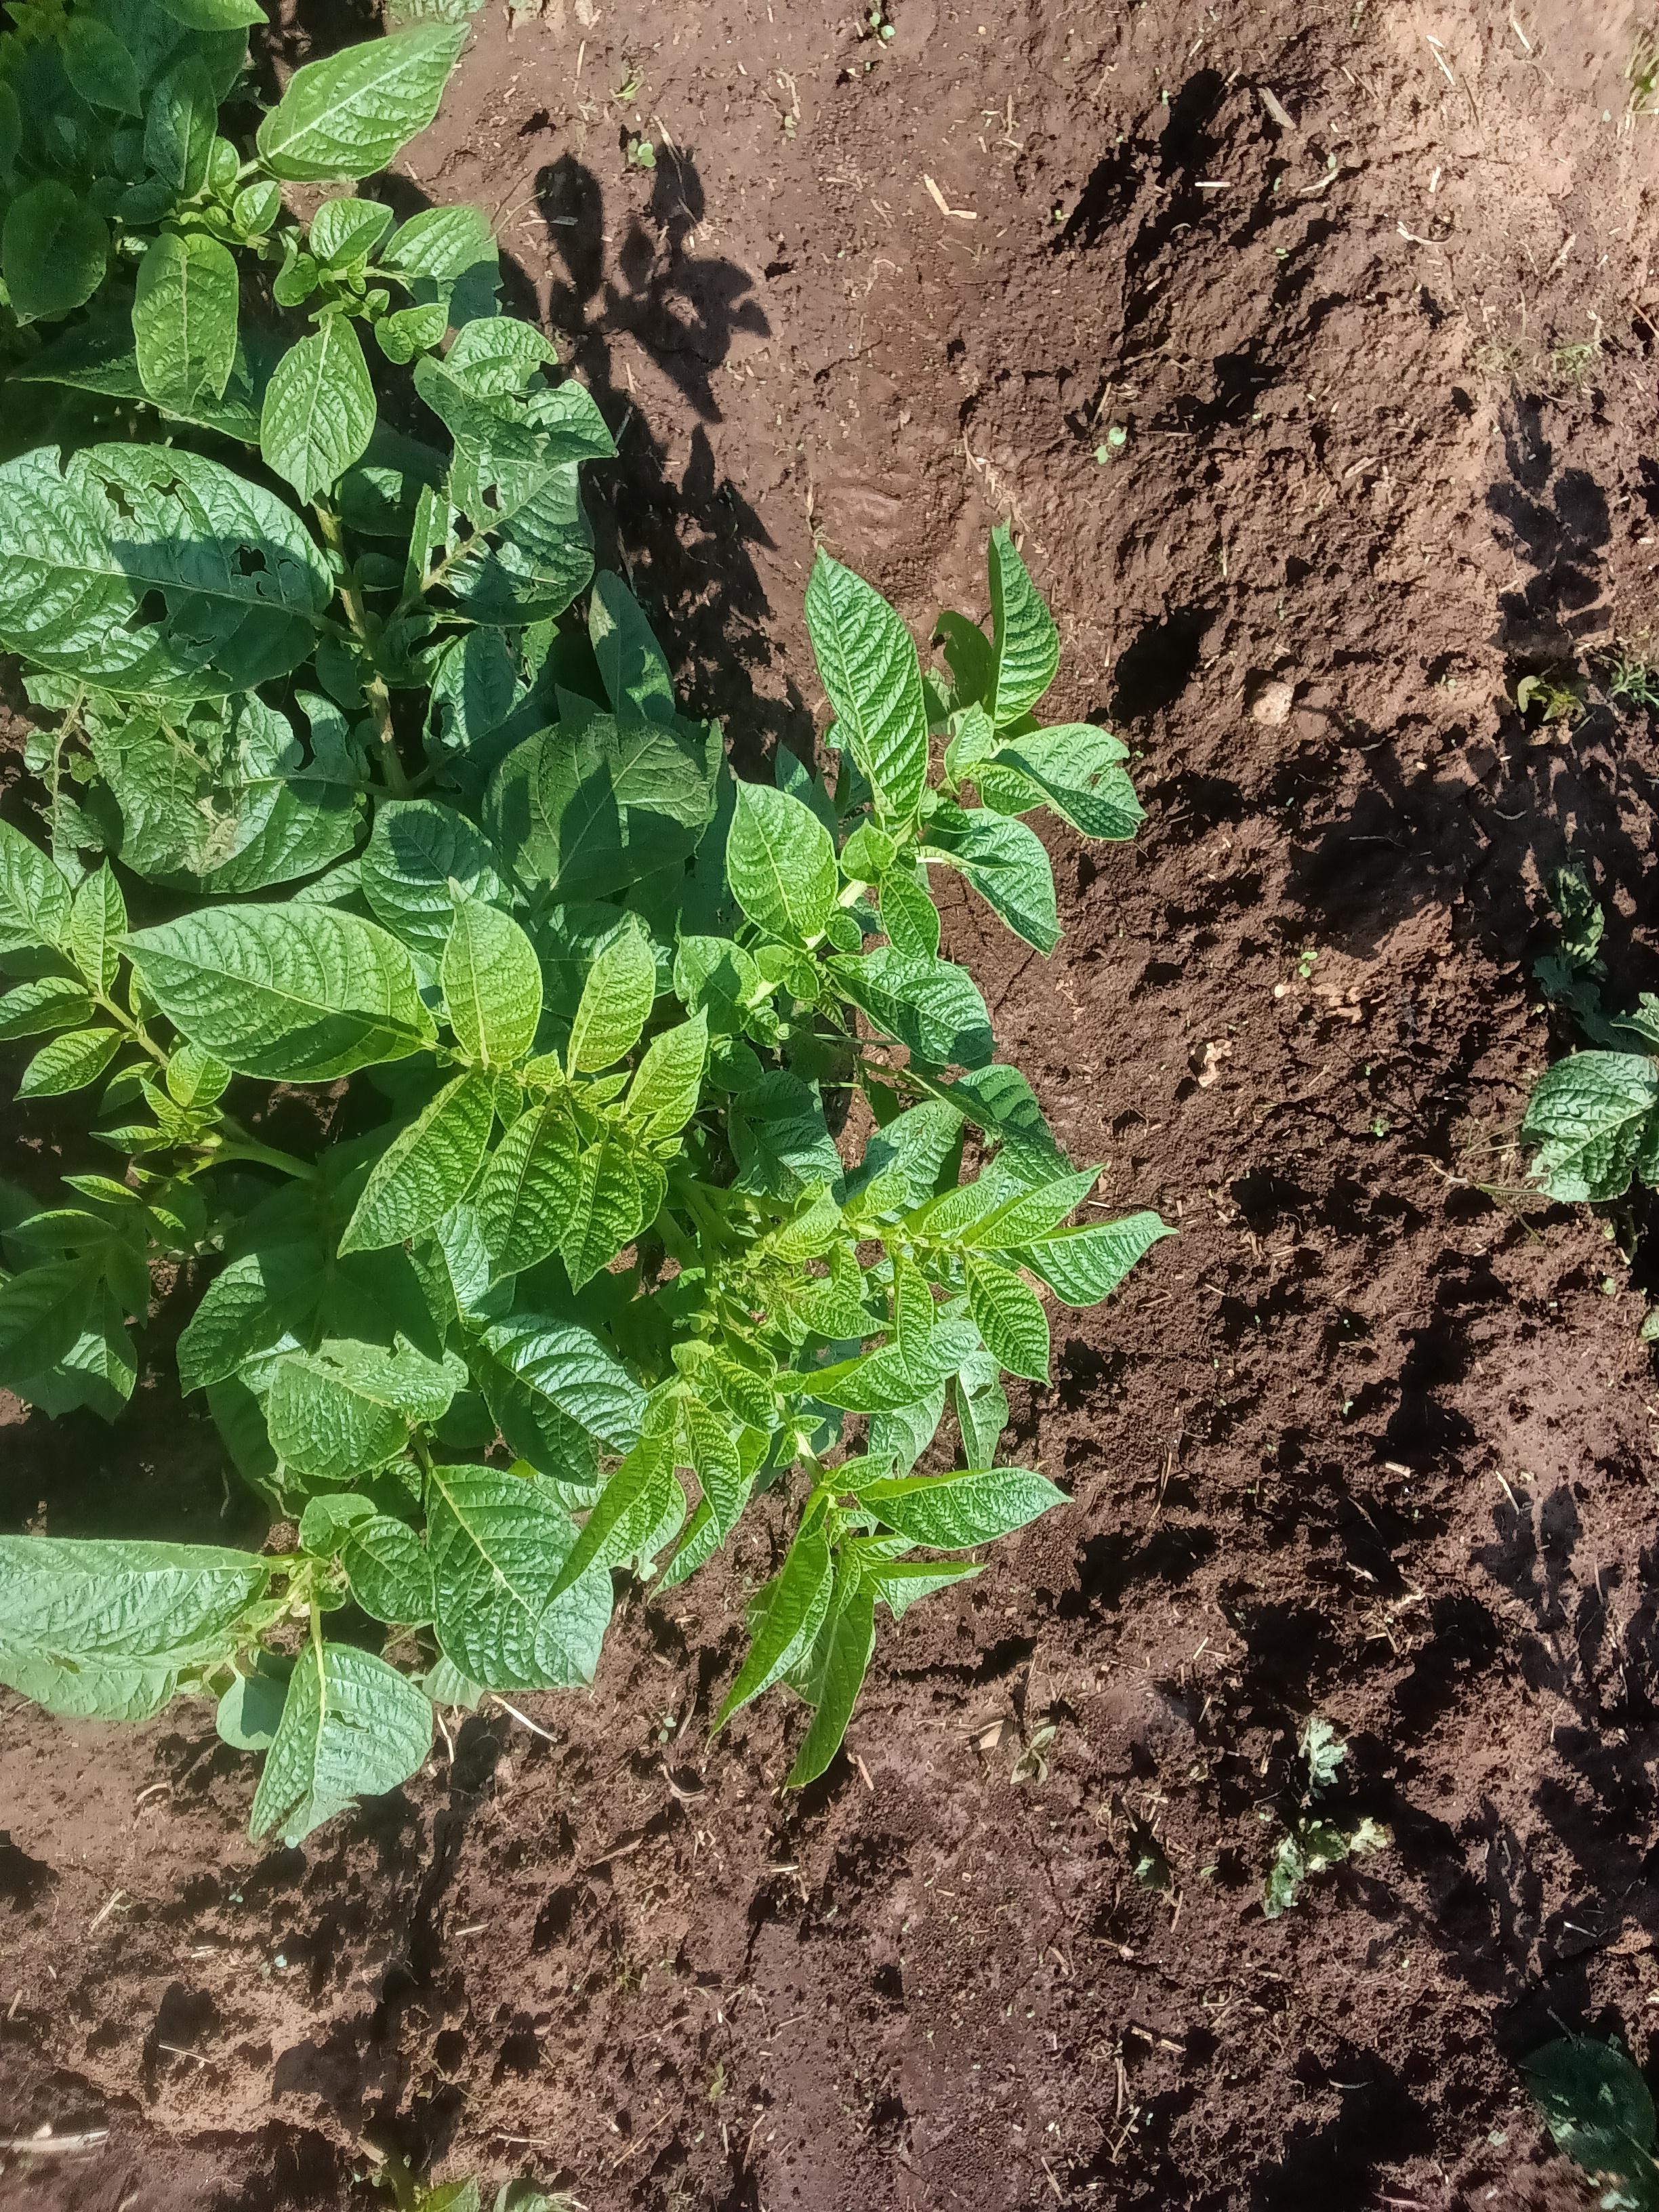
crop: potato
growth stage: vegetative
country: Kenya
